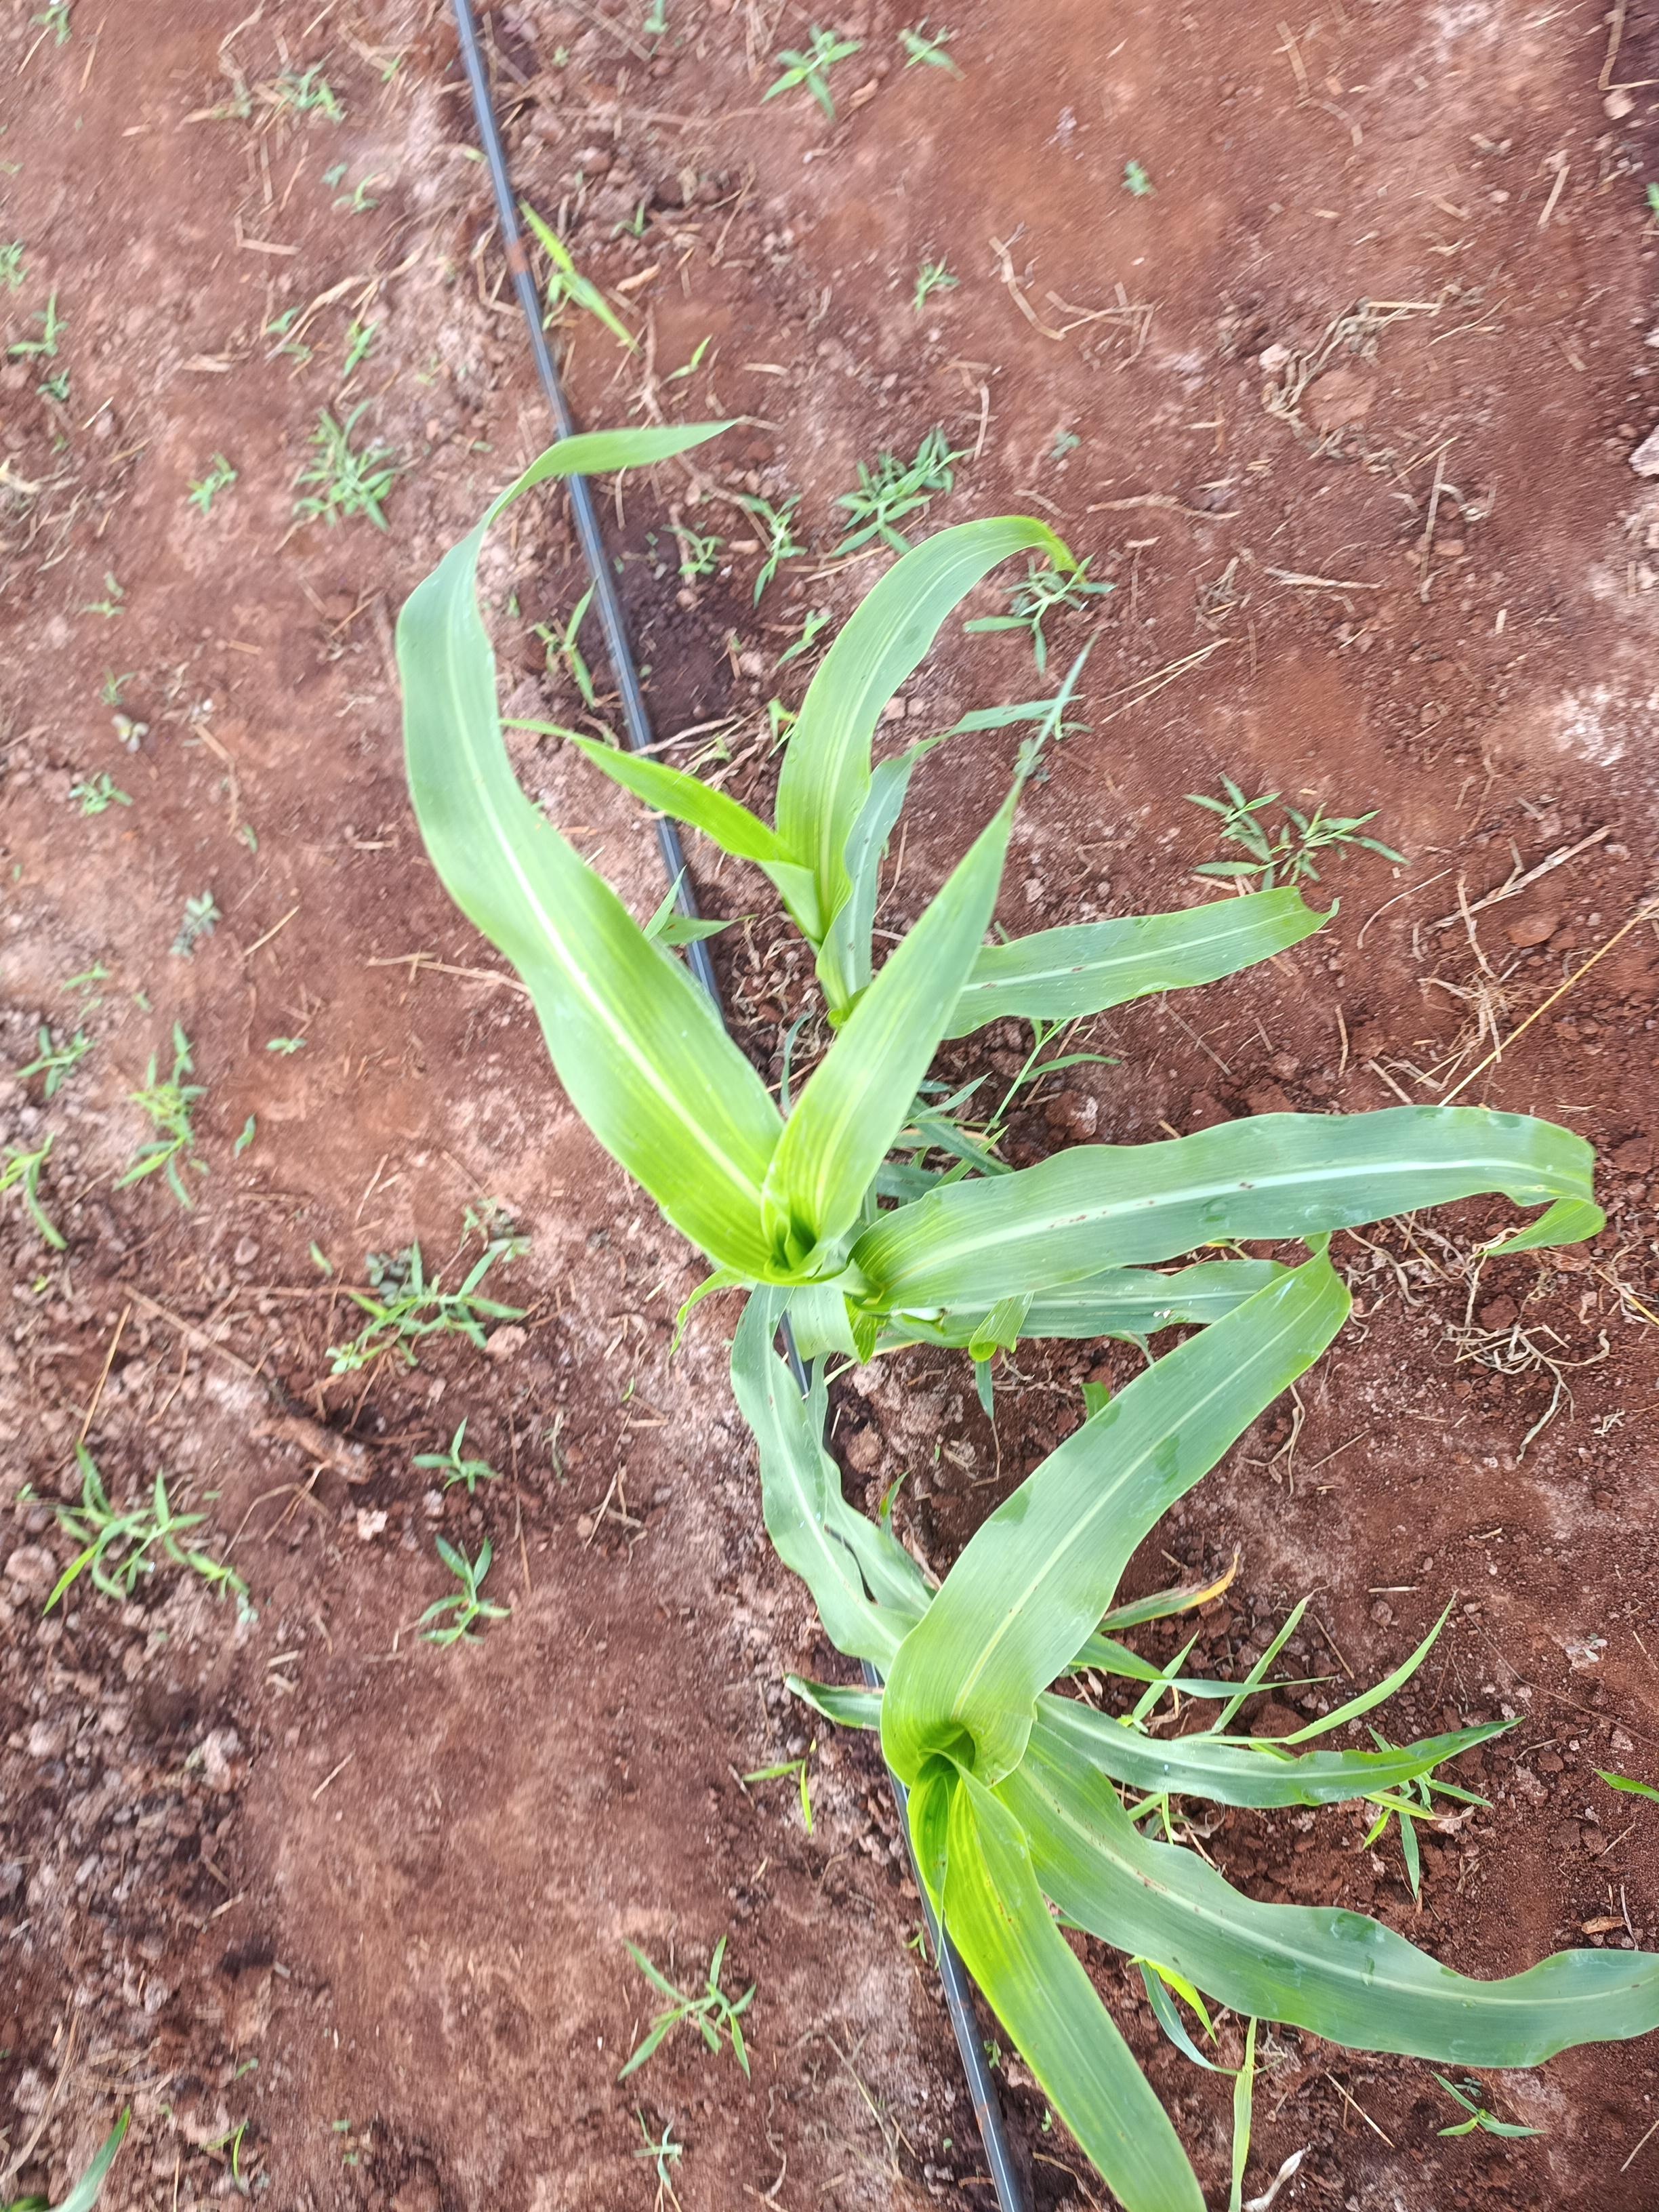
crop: sorghum
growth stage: elongation stem
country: Kenya
